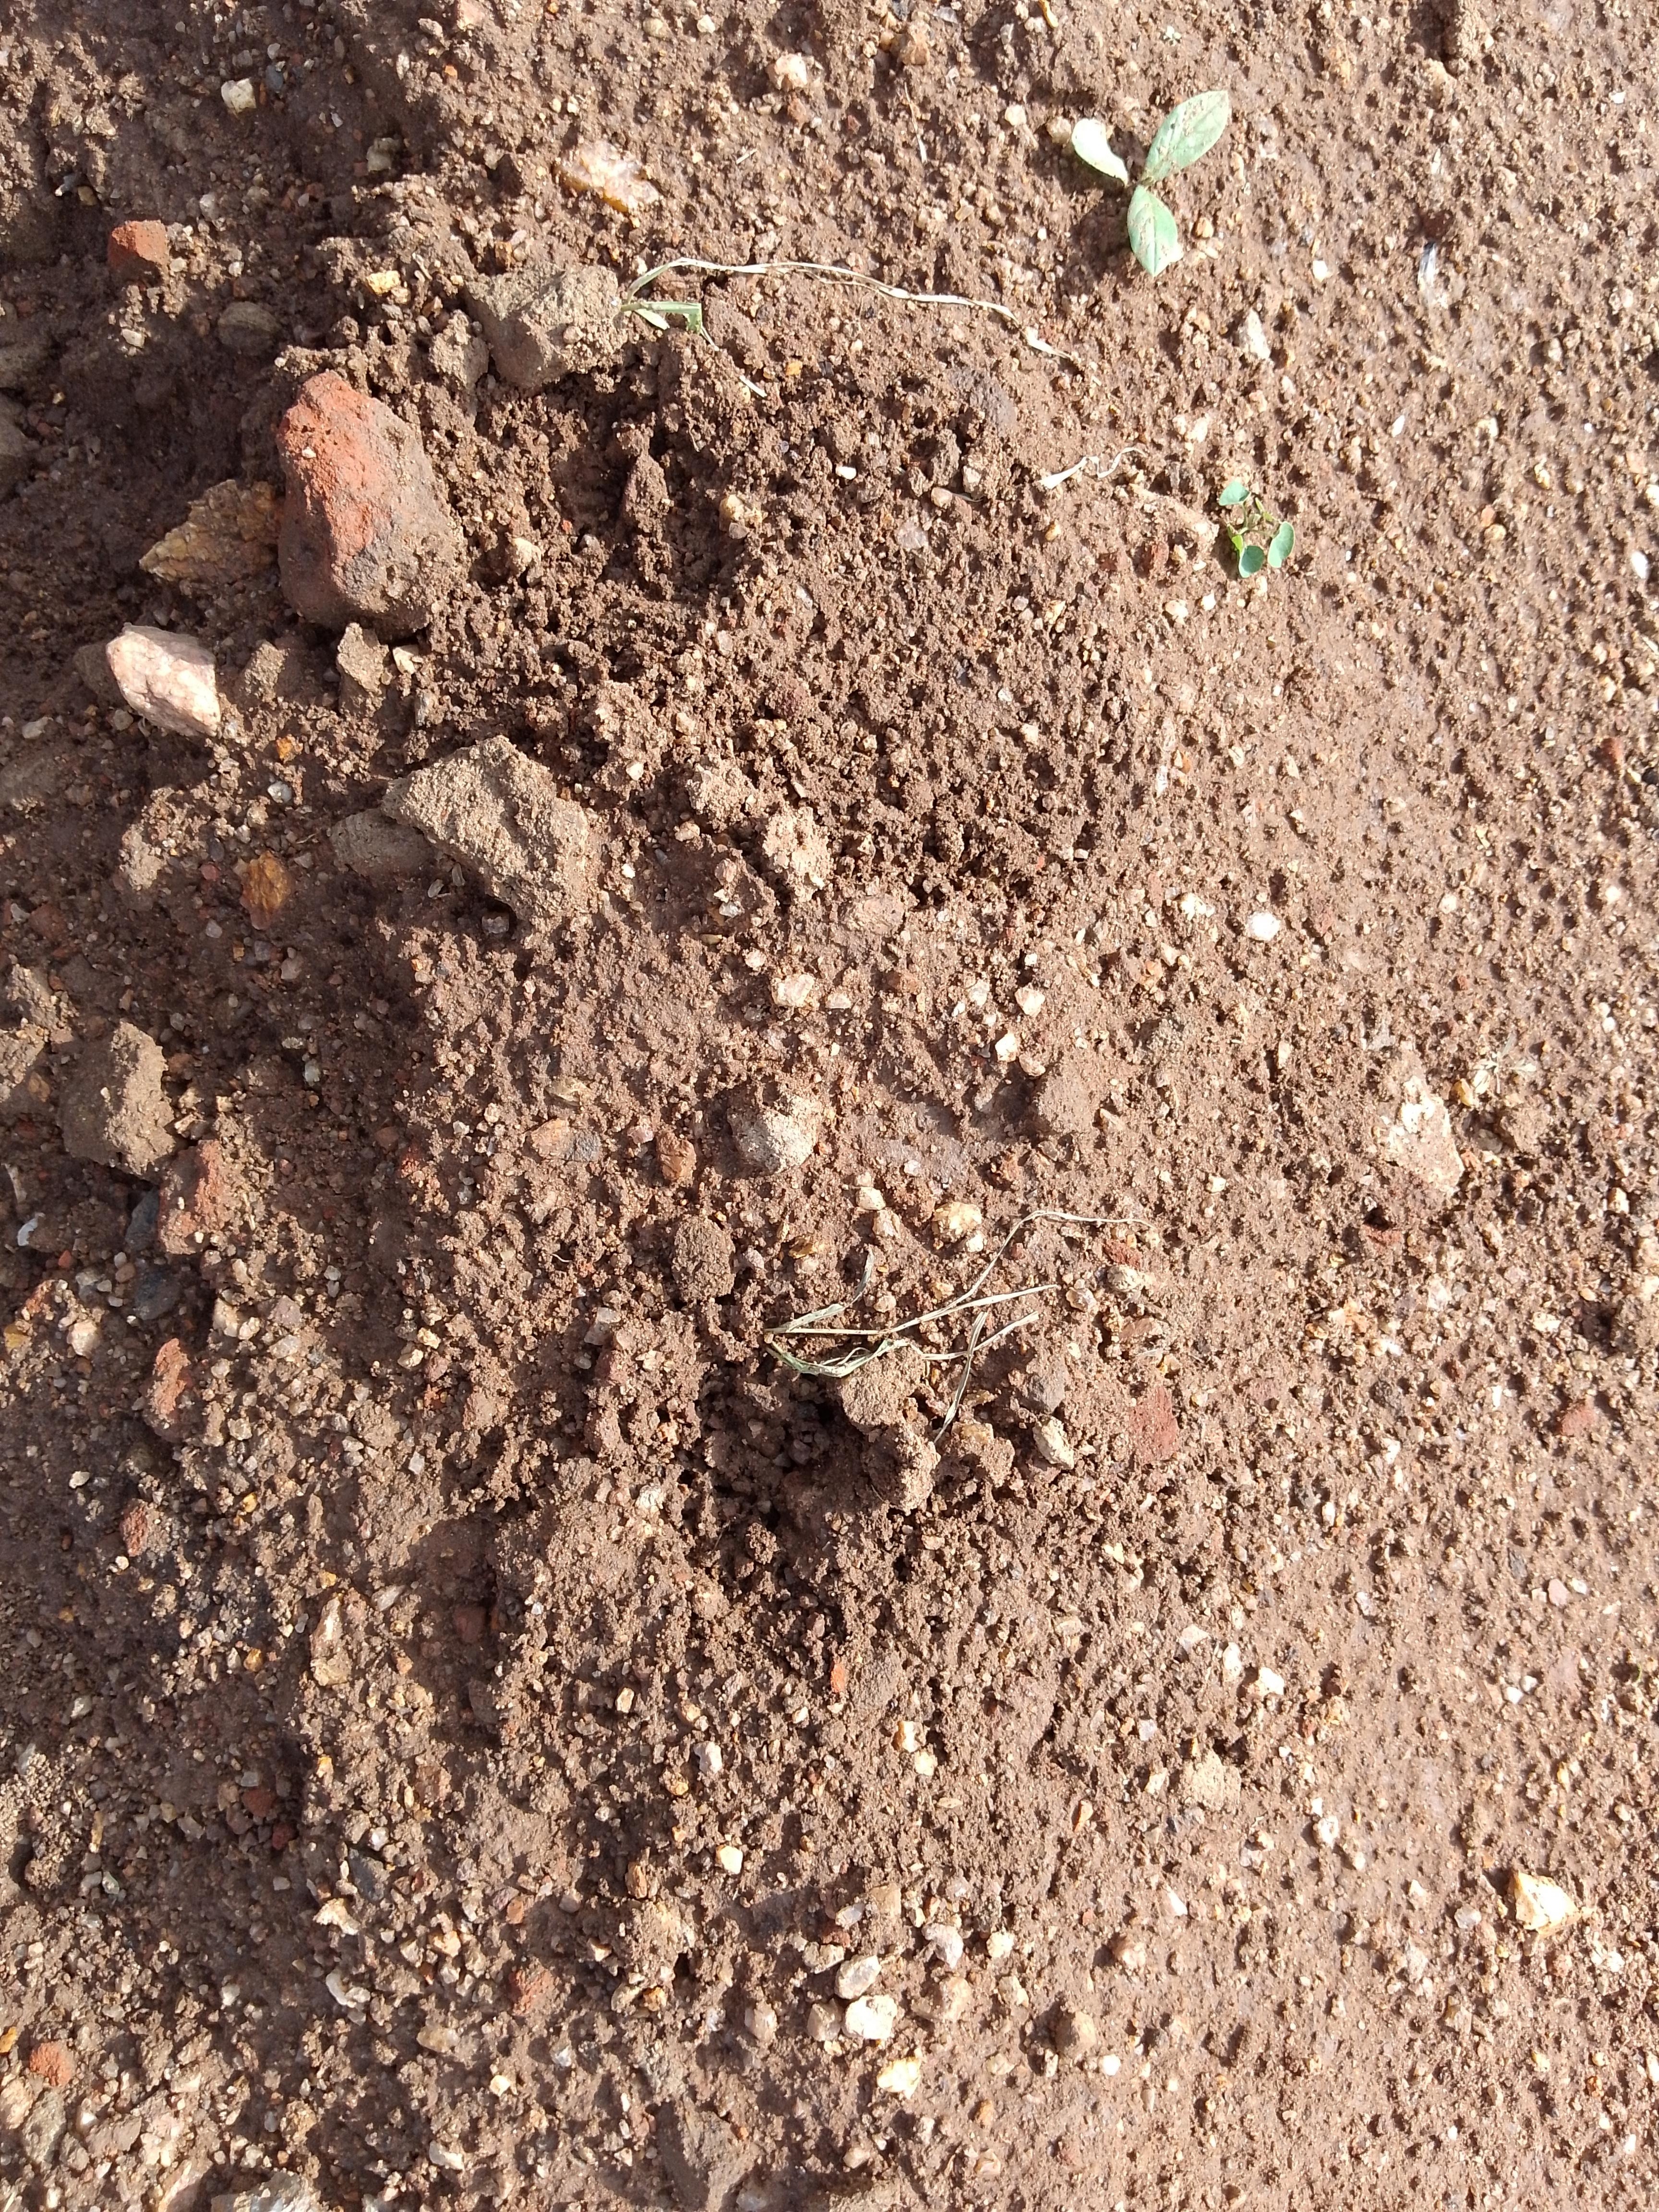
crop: sorghum
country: Malawi
